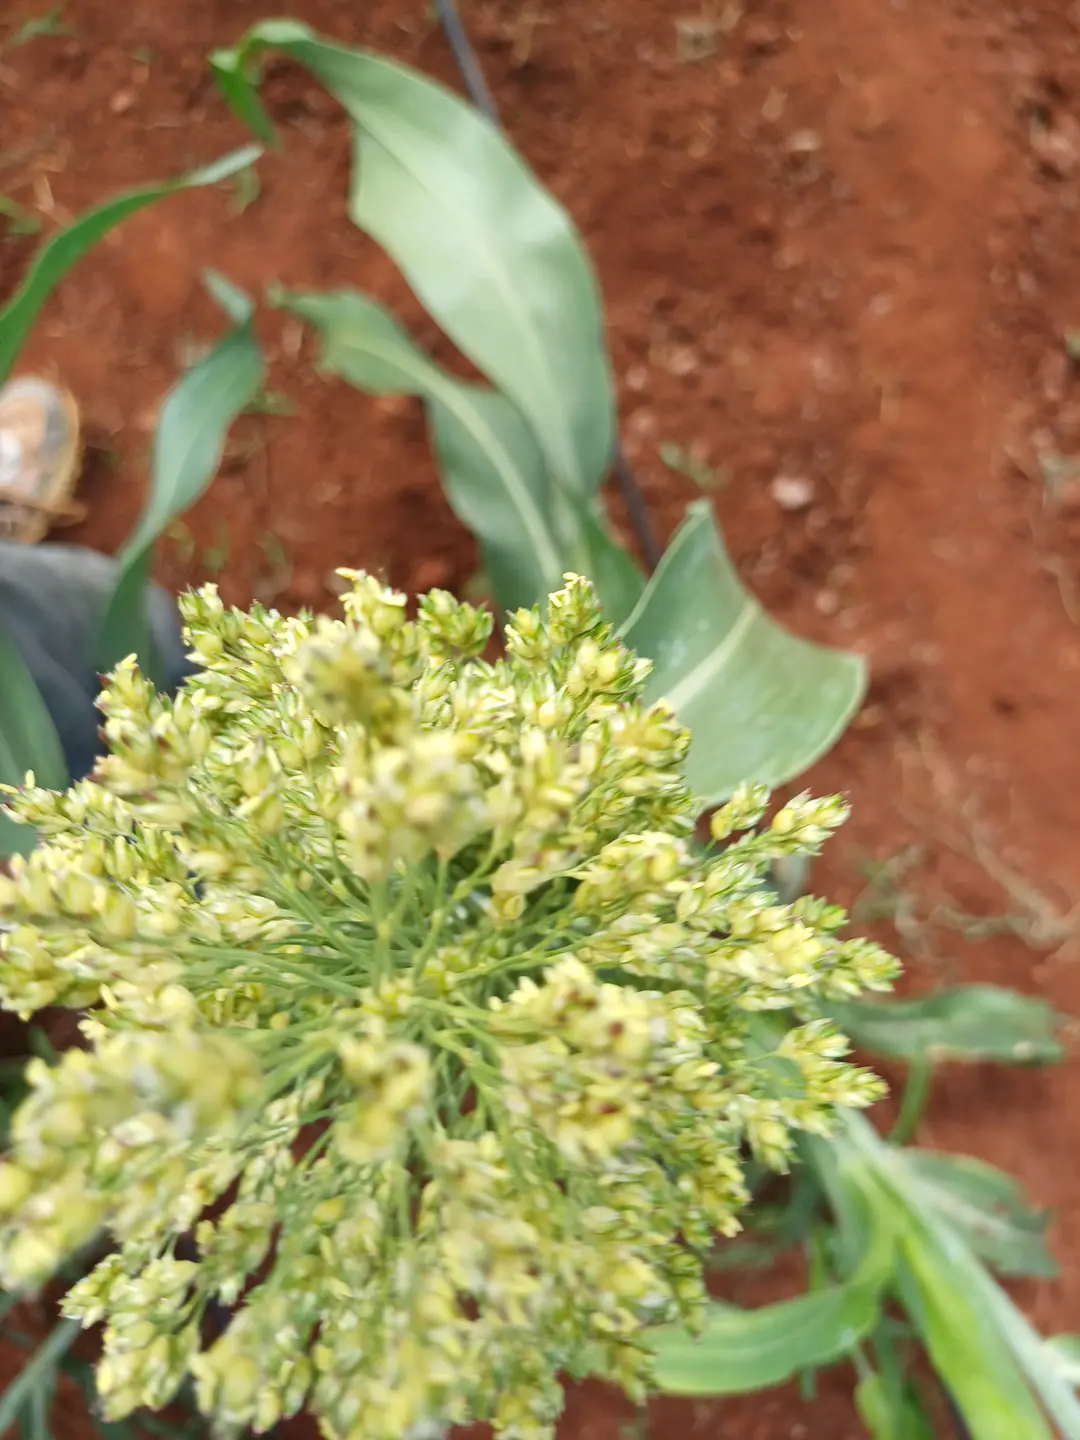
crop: sorghum
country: Kenya
